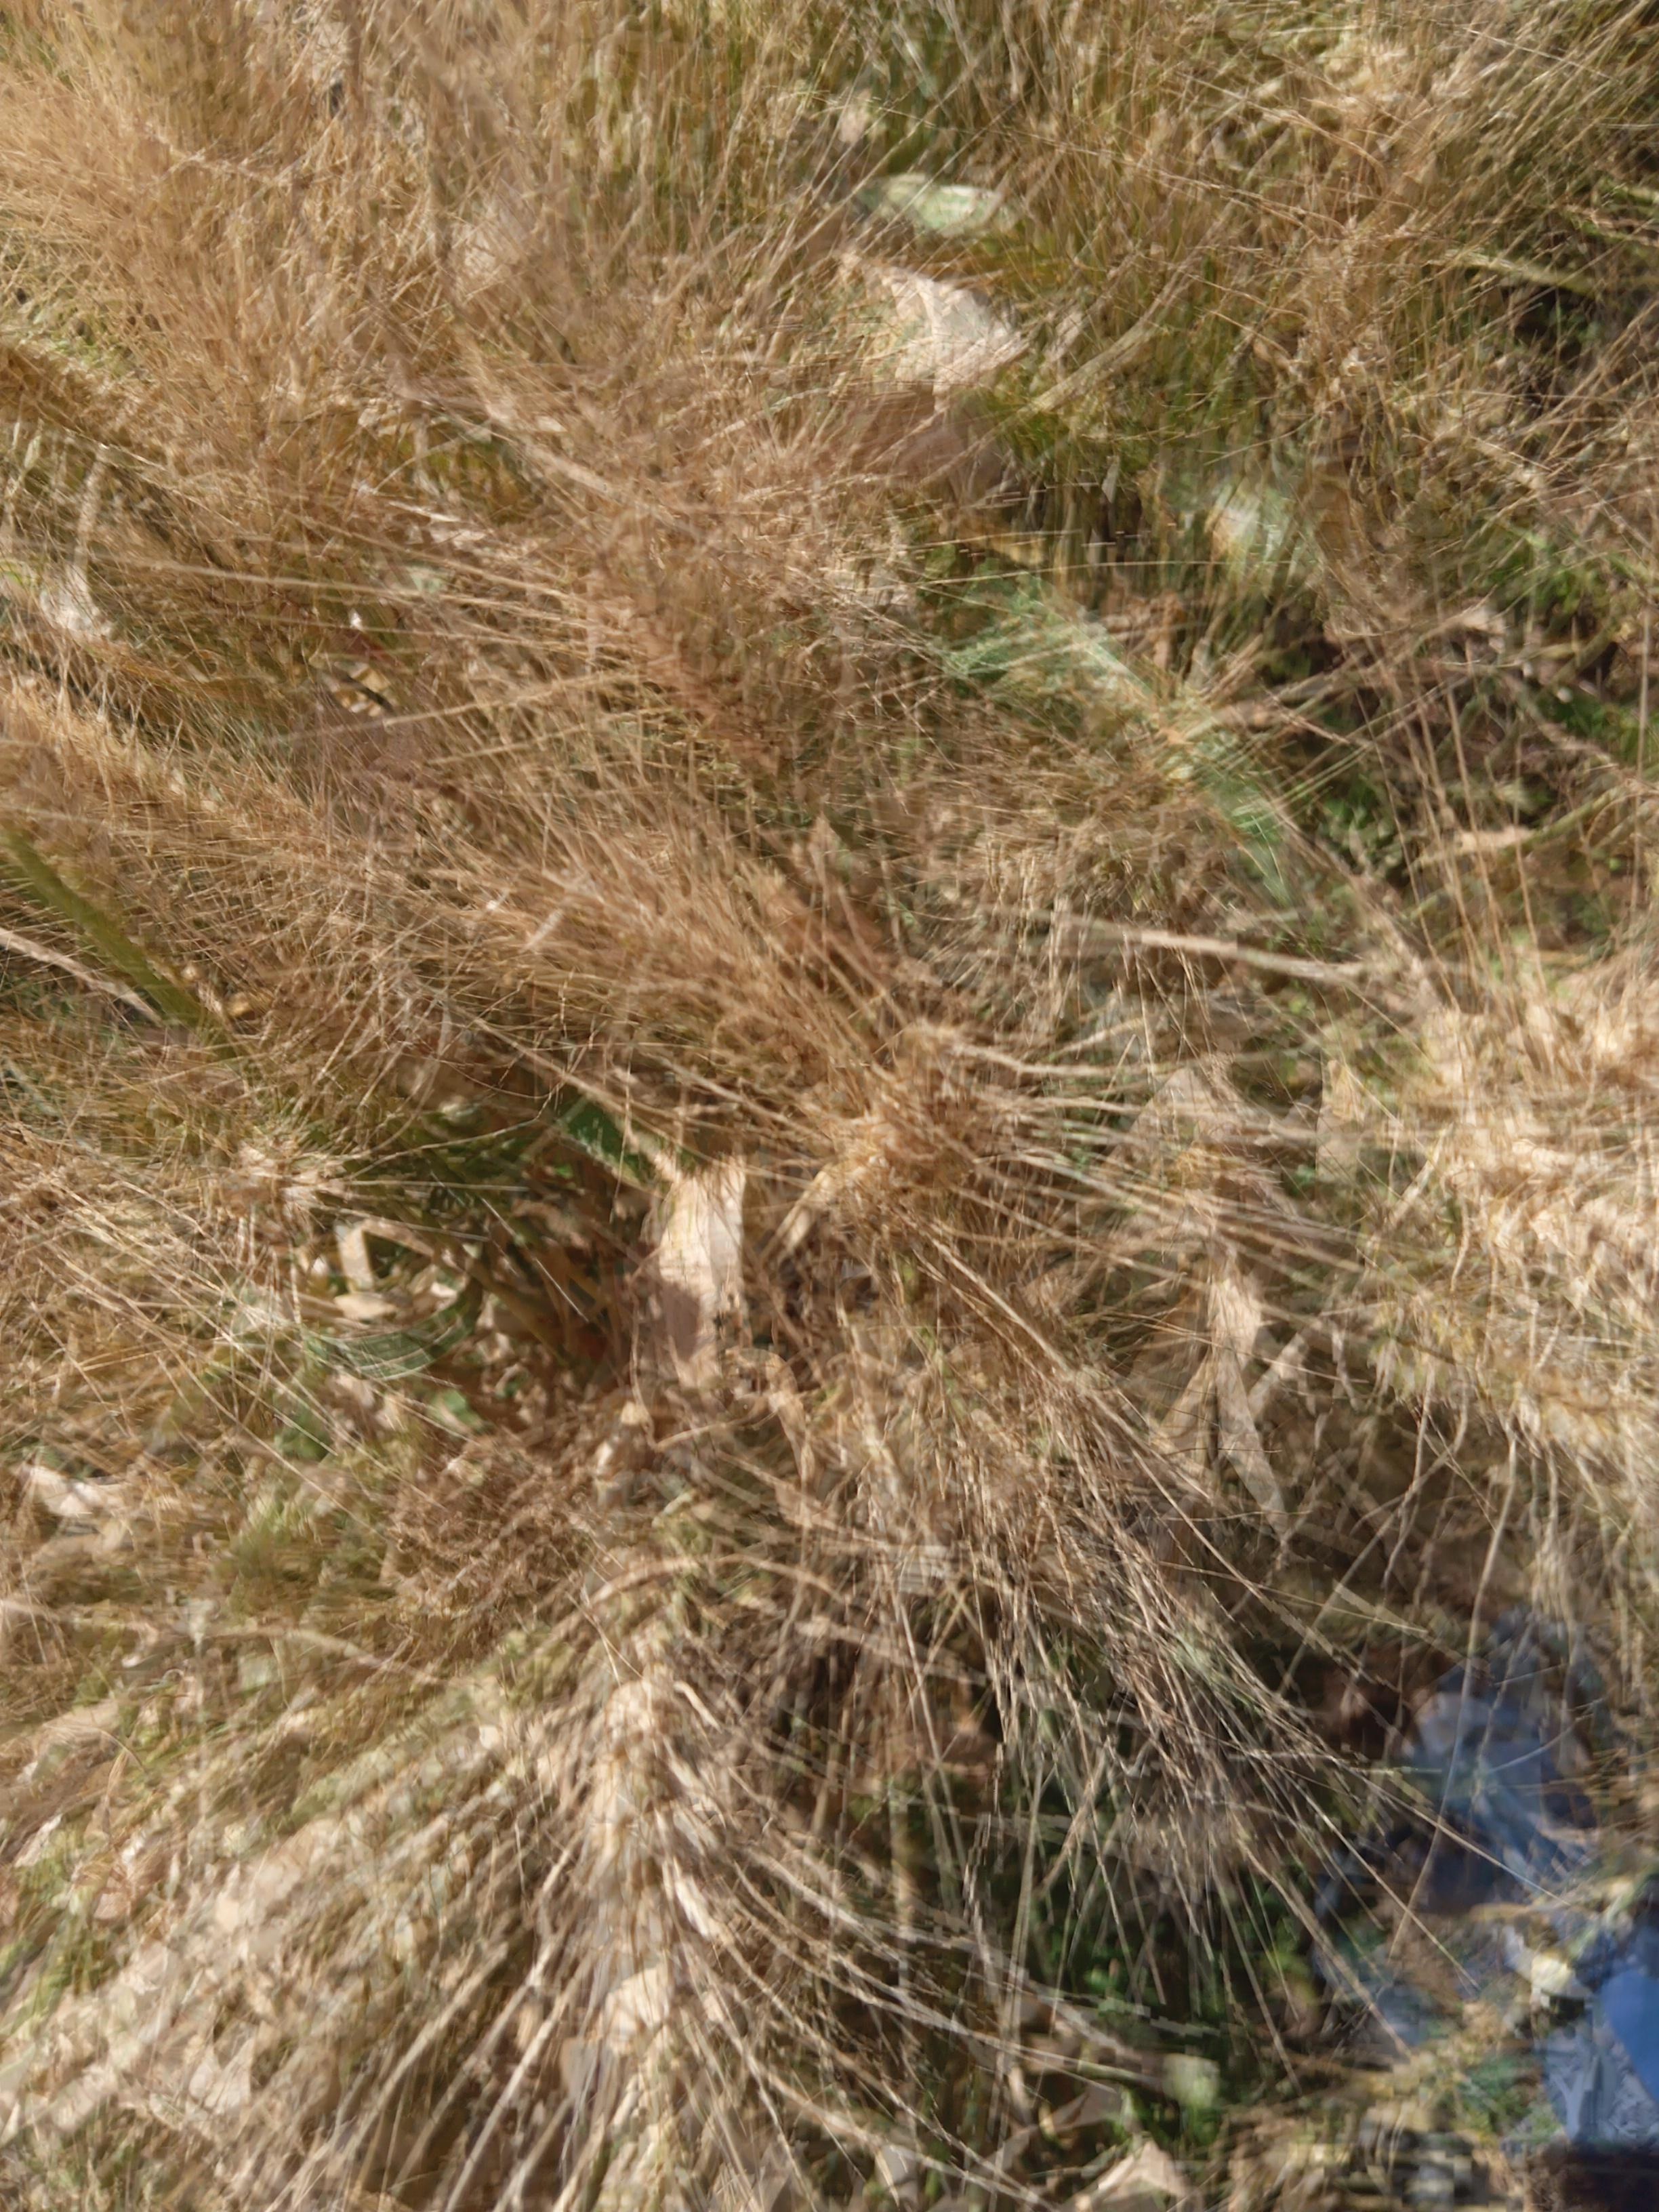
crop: wheat
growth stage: maturity
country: Kenya
